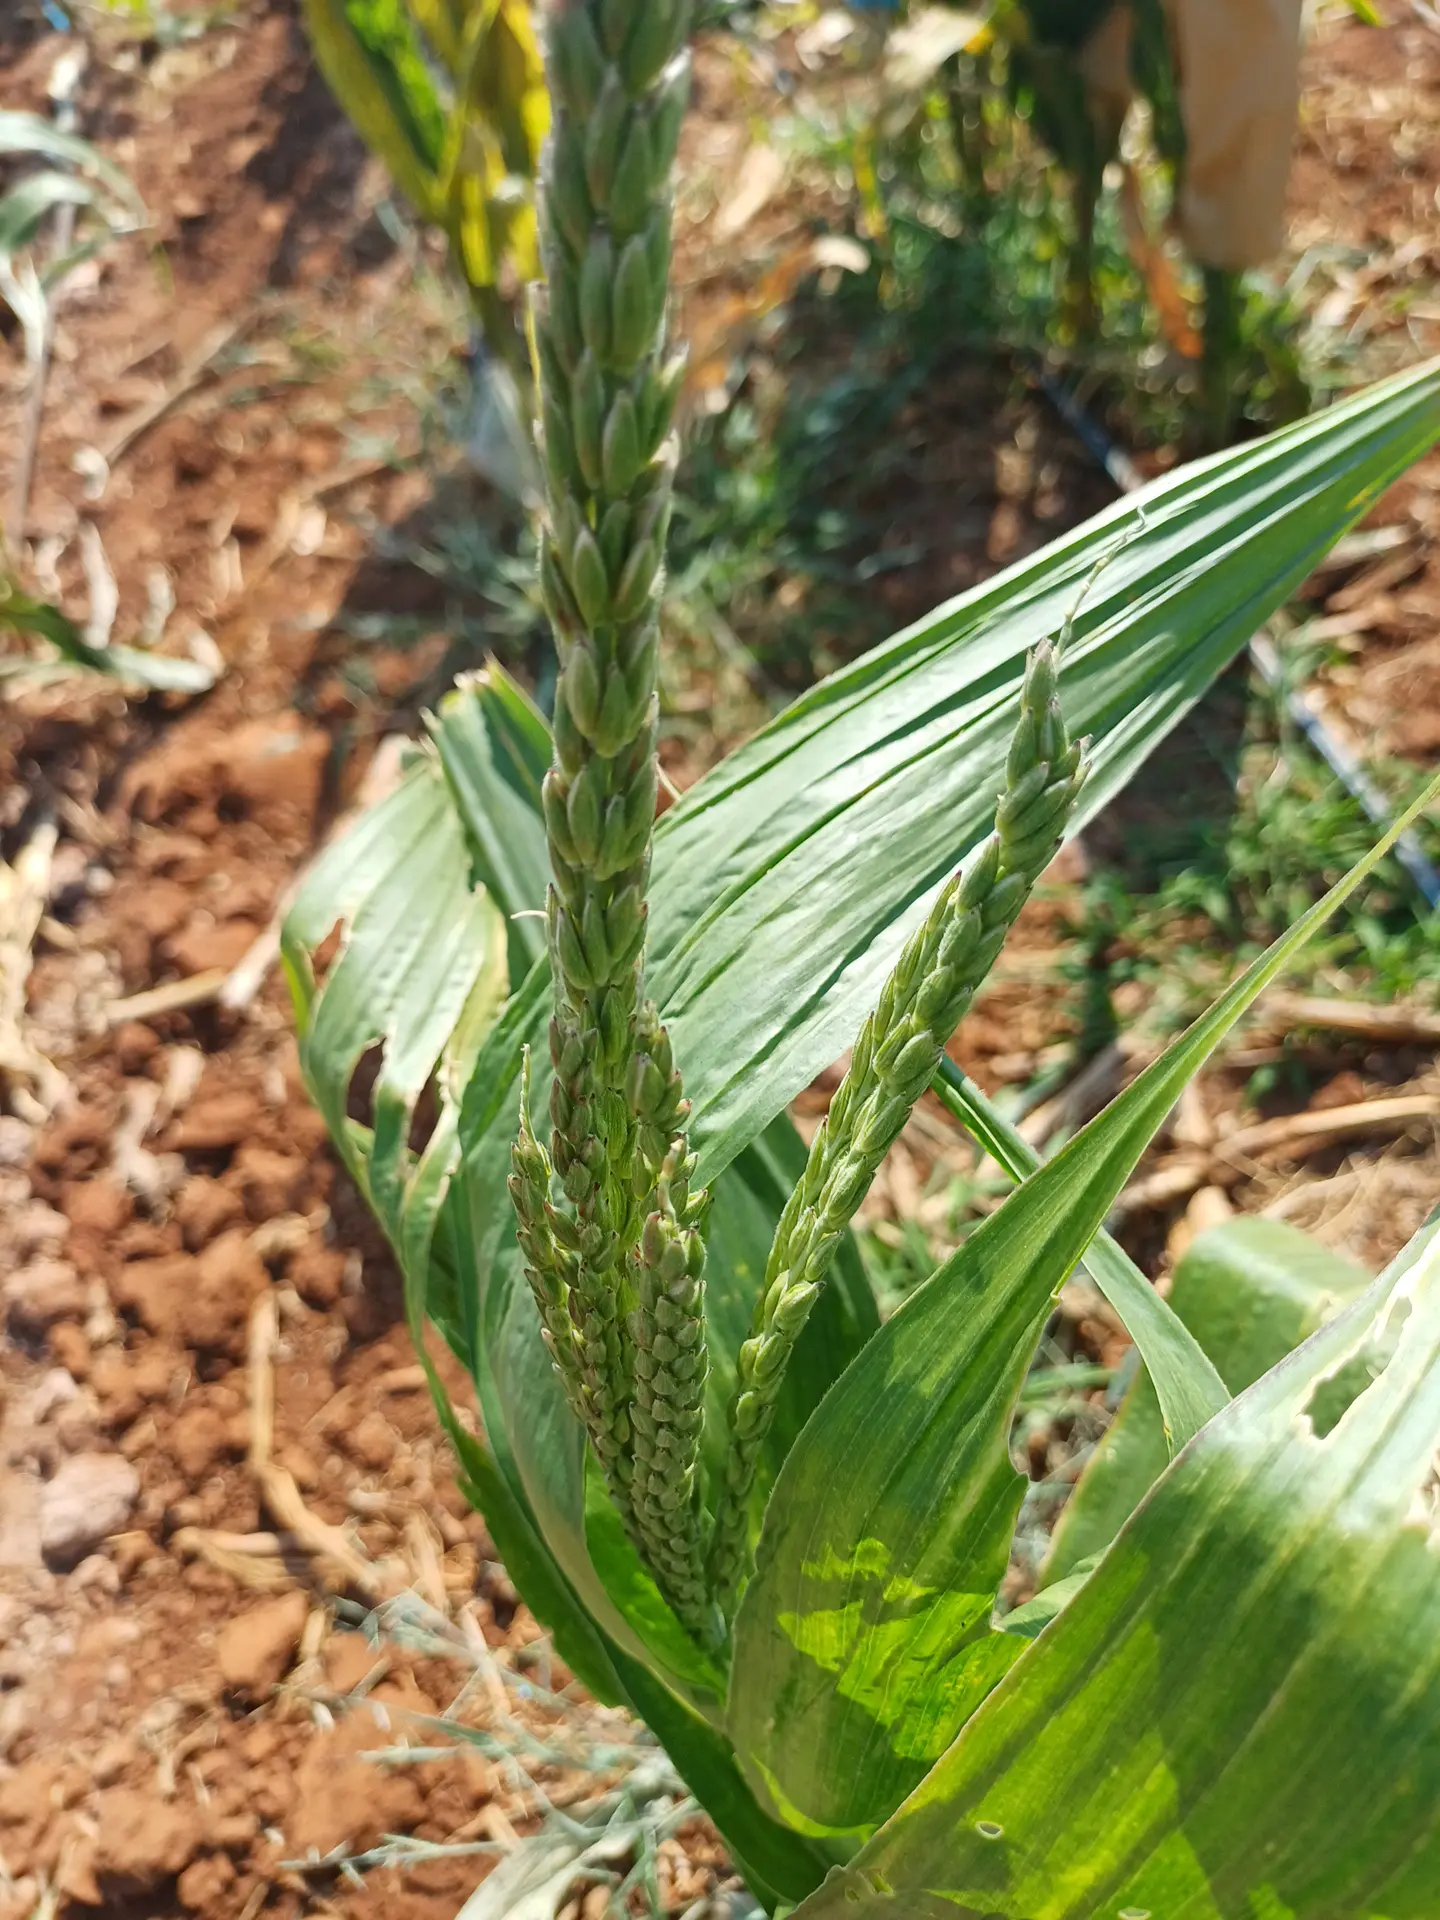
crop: maize
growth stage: flowering
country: Kenya
